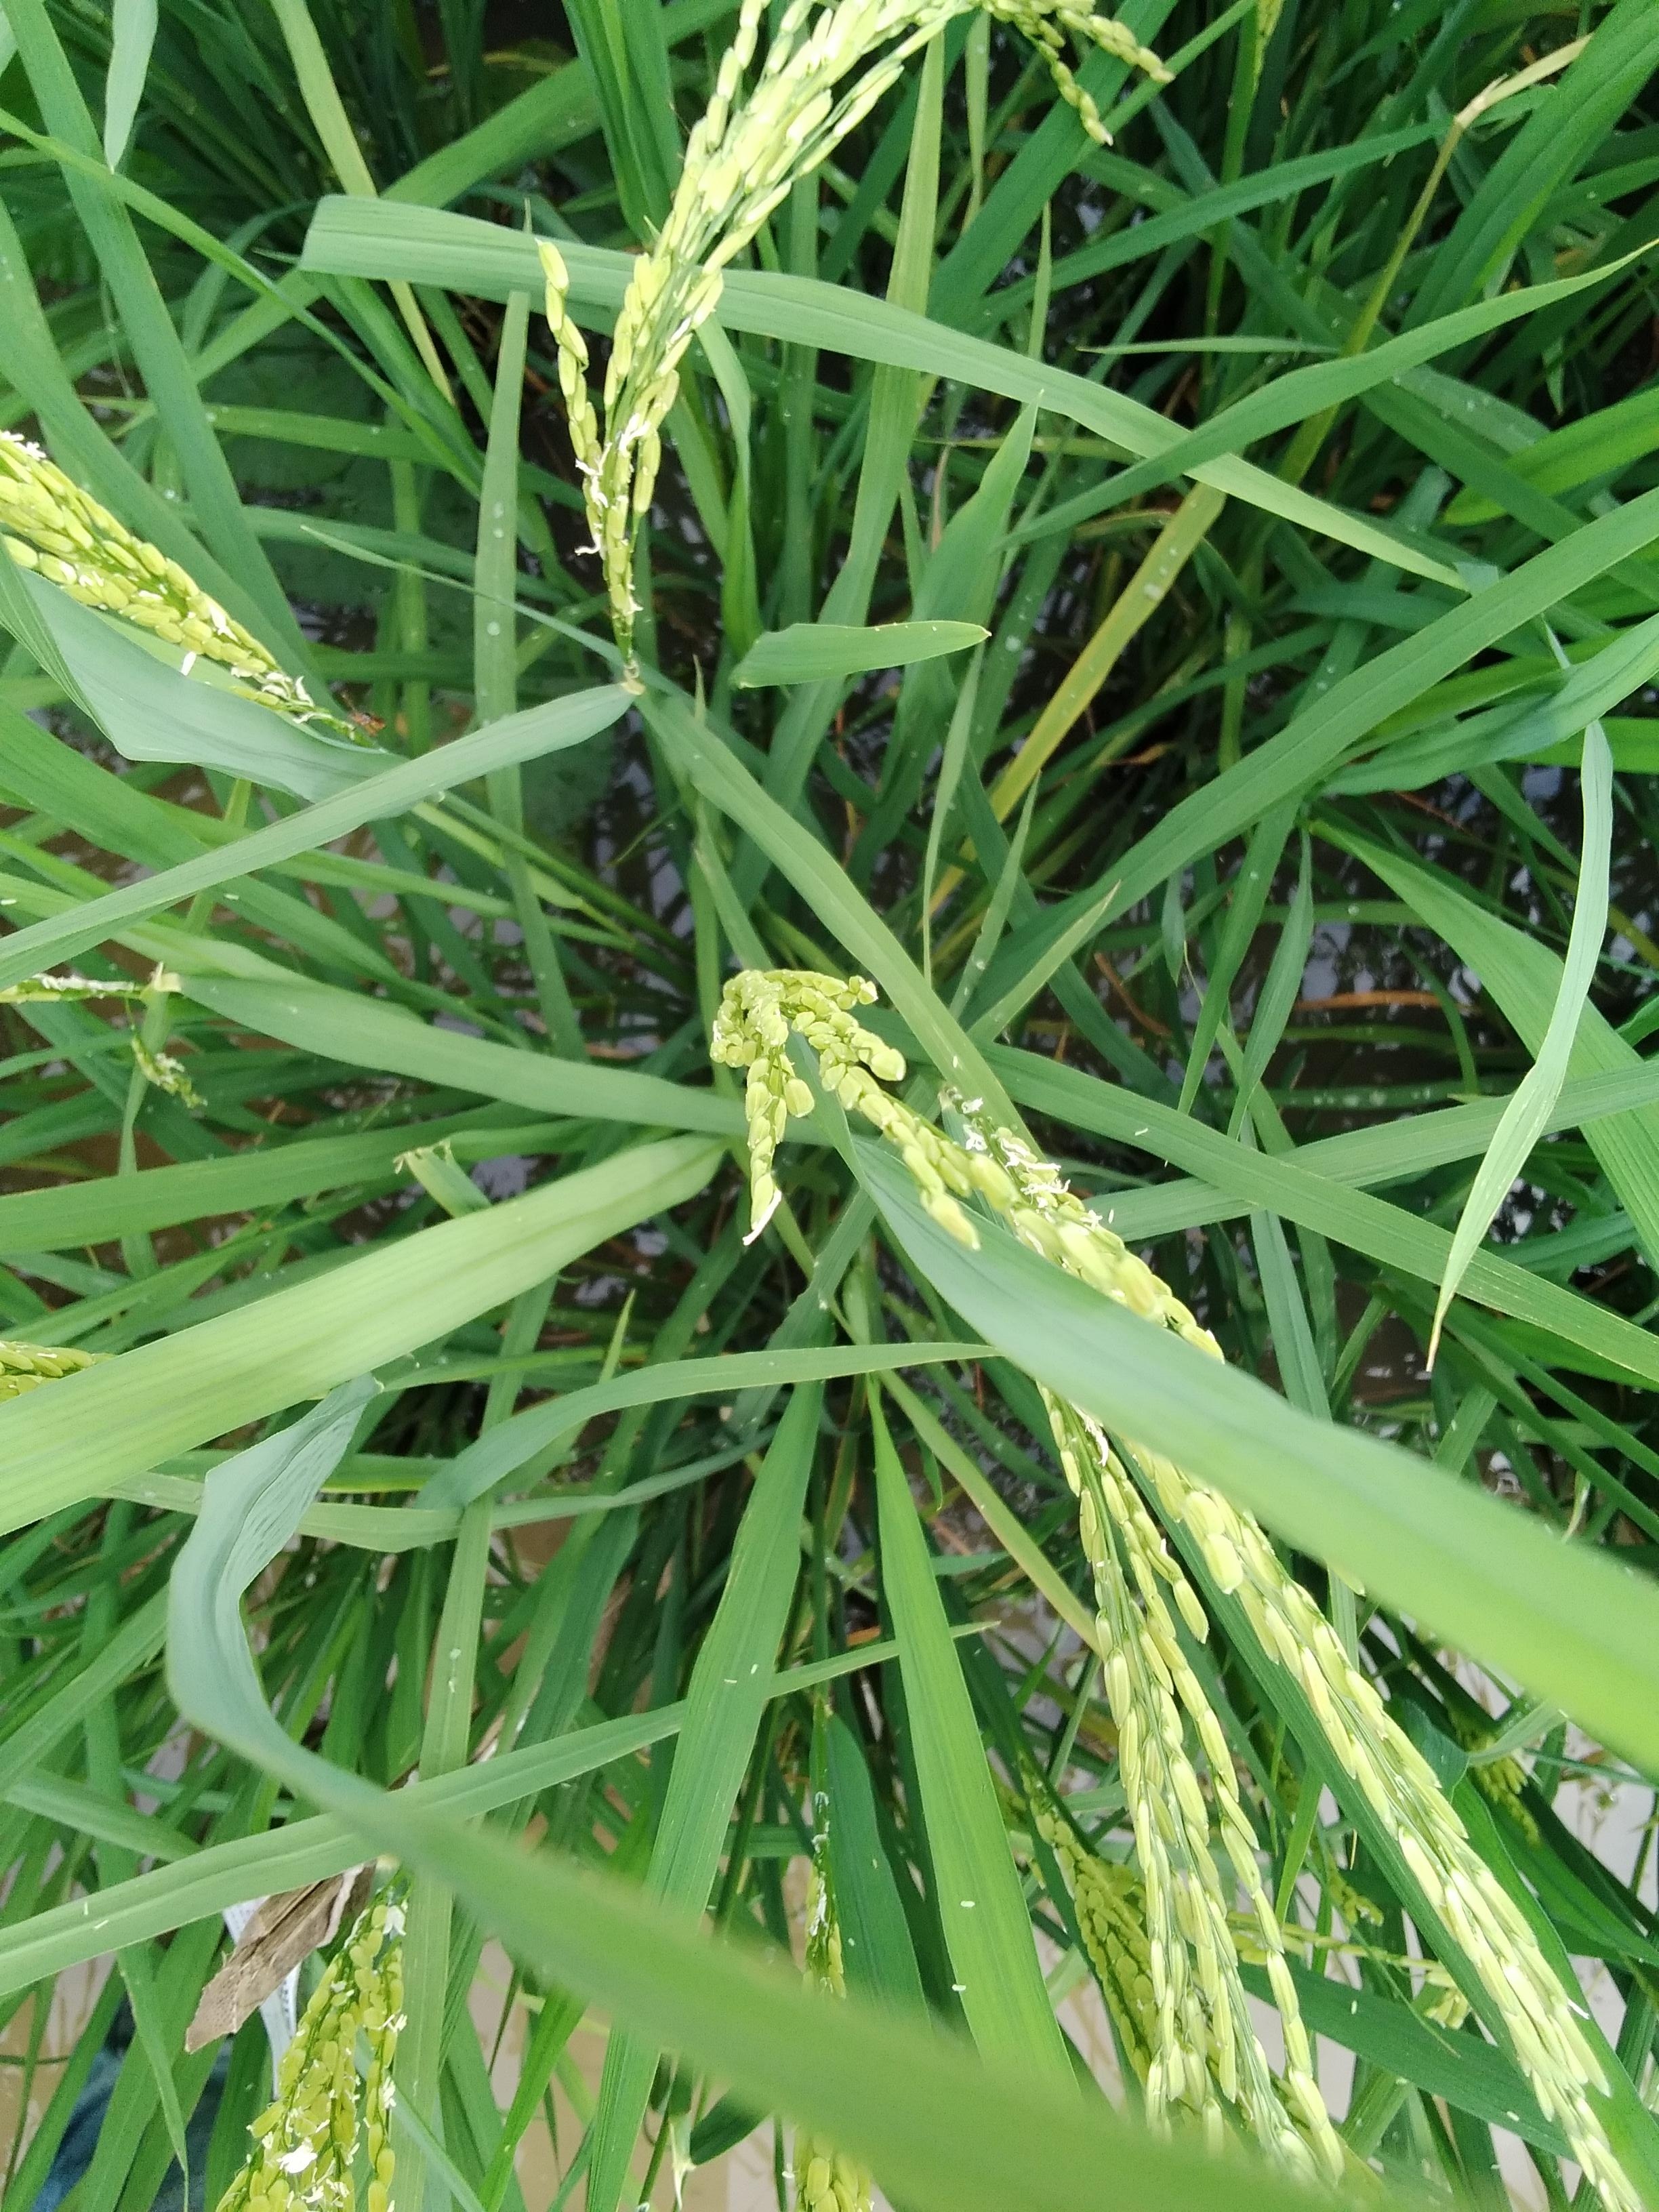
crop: rice
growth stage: flowering
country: Nigeria
